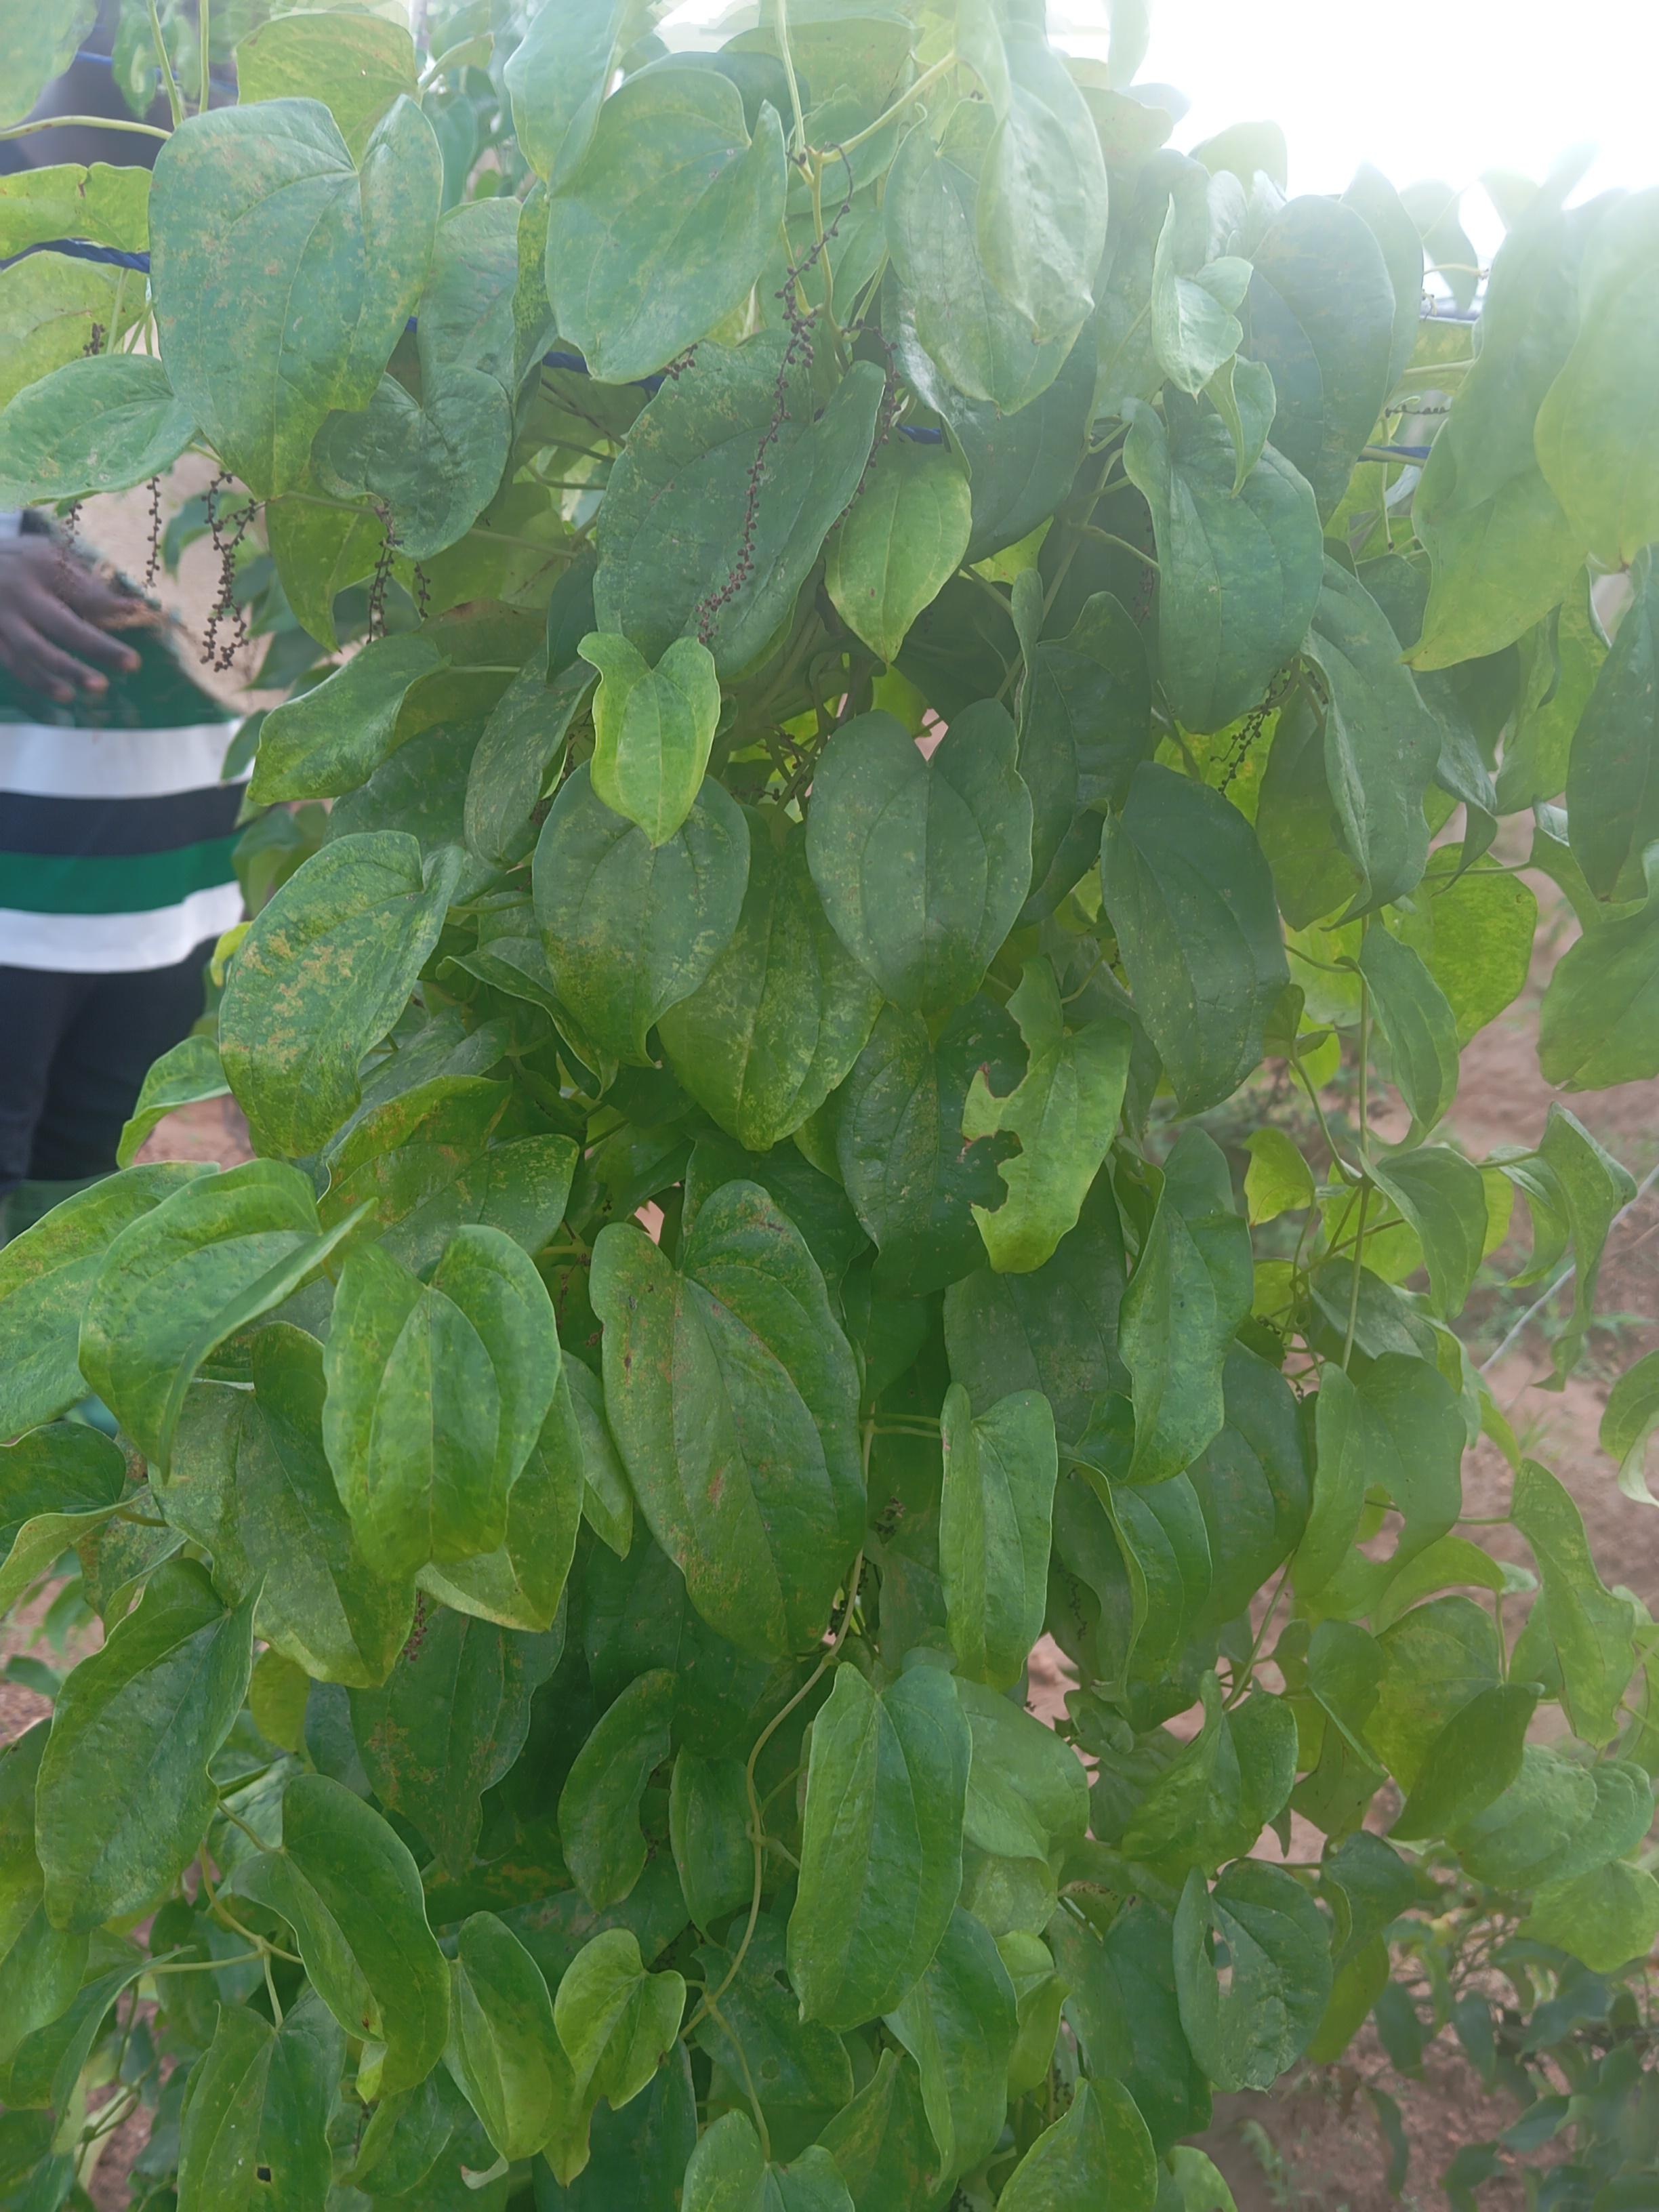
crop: yam
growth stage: sprouting emergence
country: Nigeria
